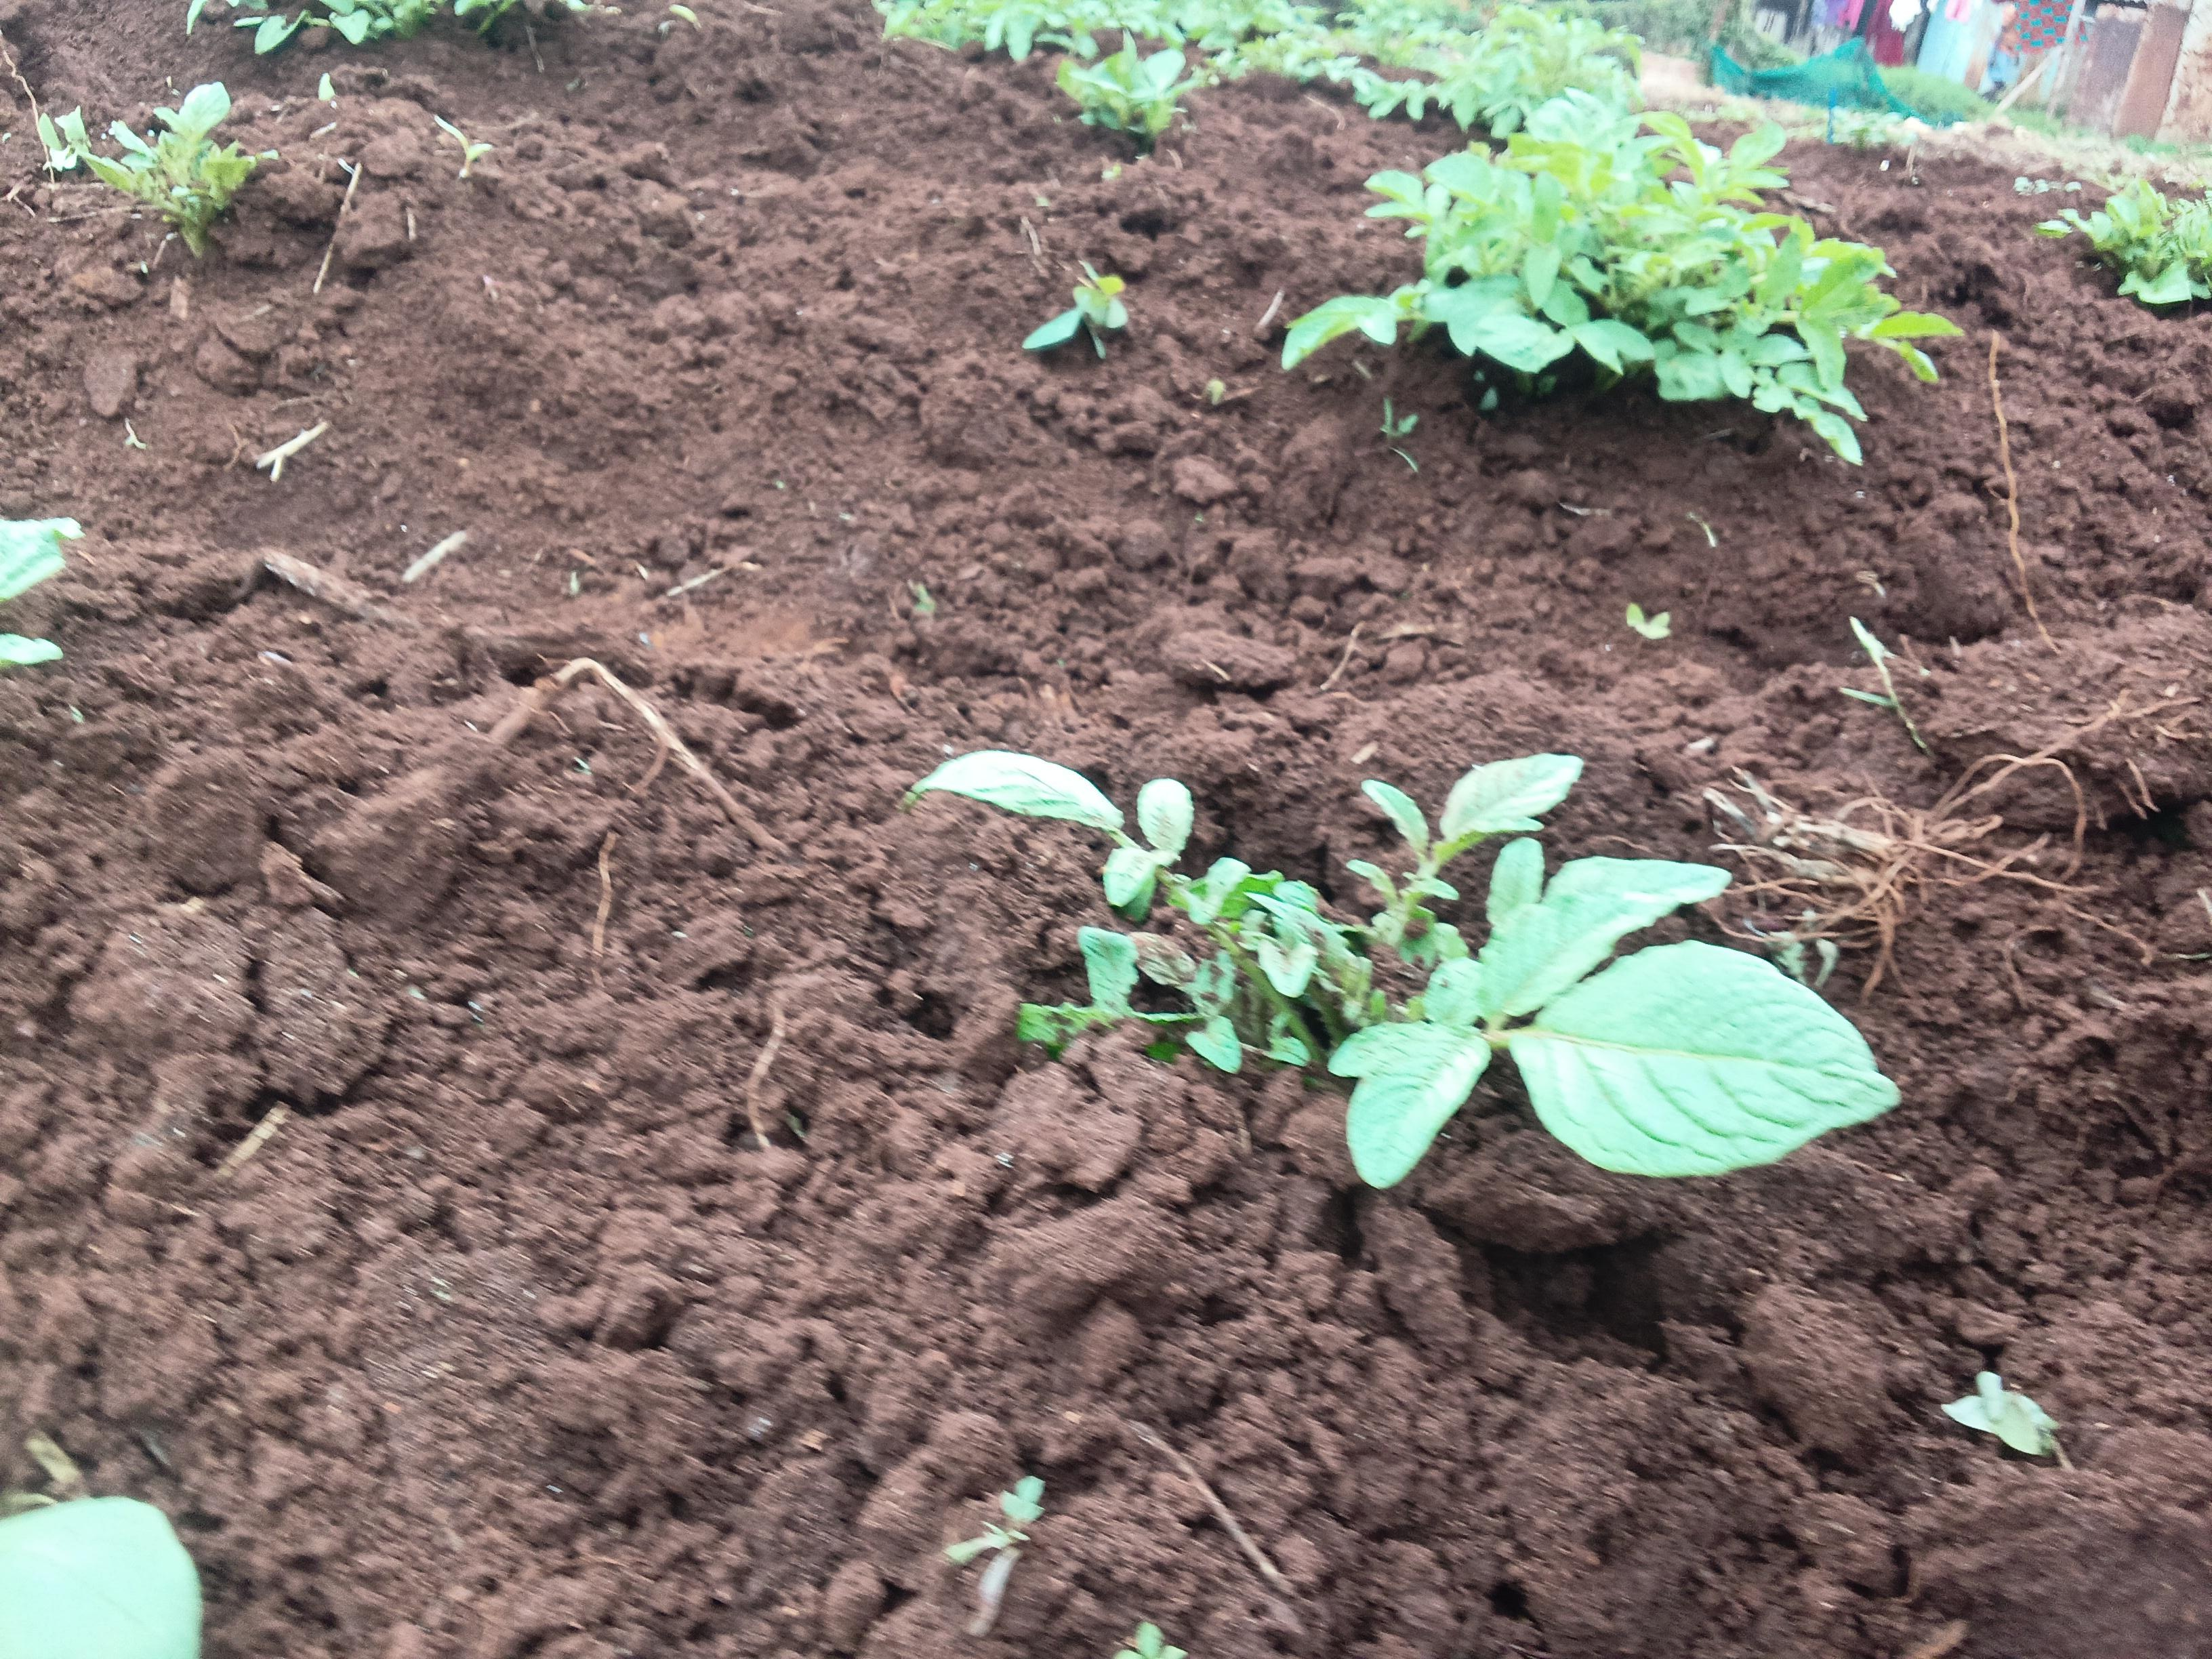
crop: potato
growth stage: sprouting emergence
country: Kenya
